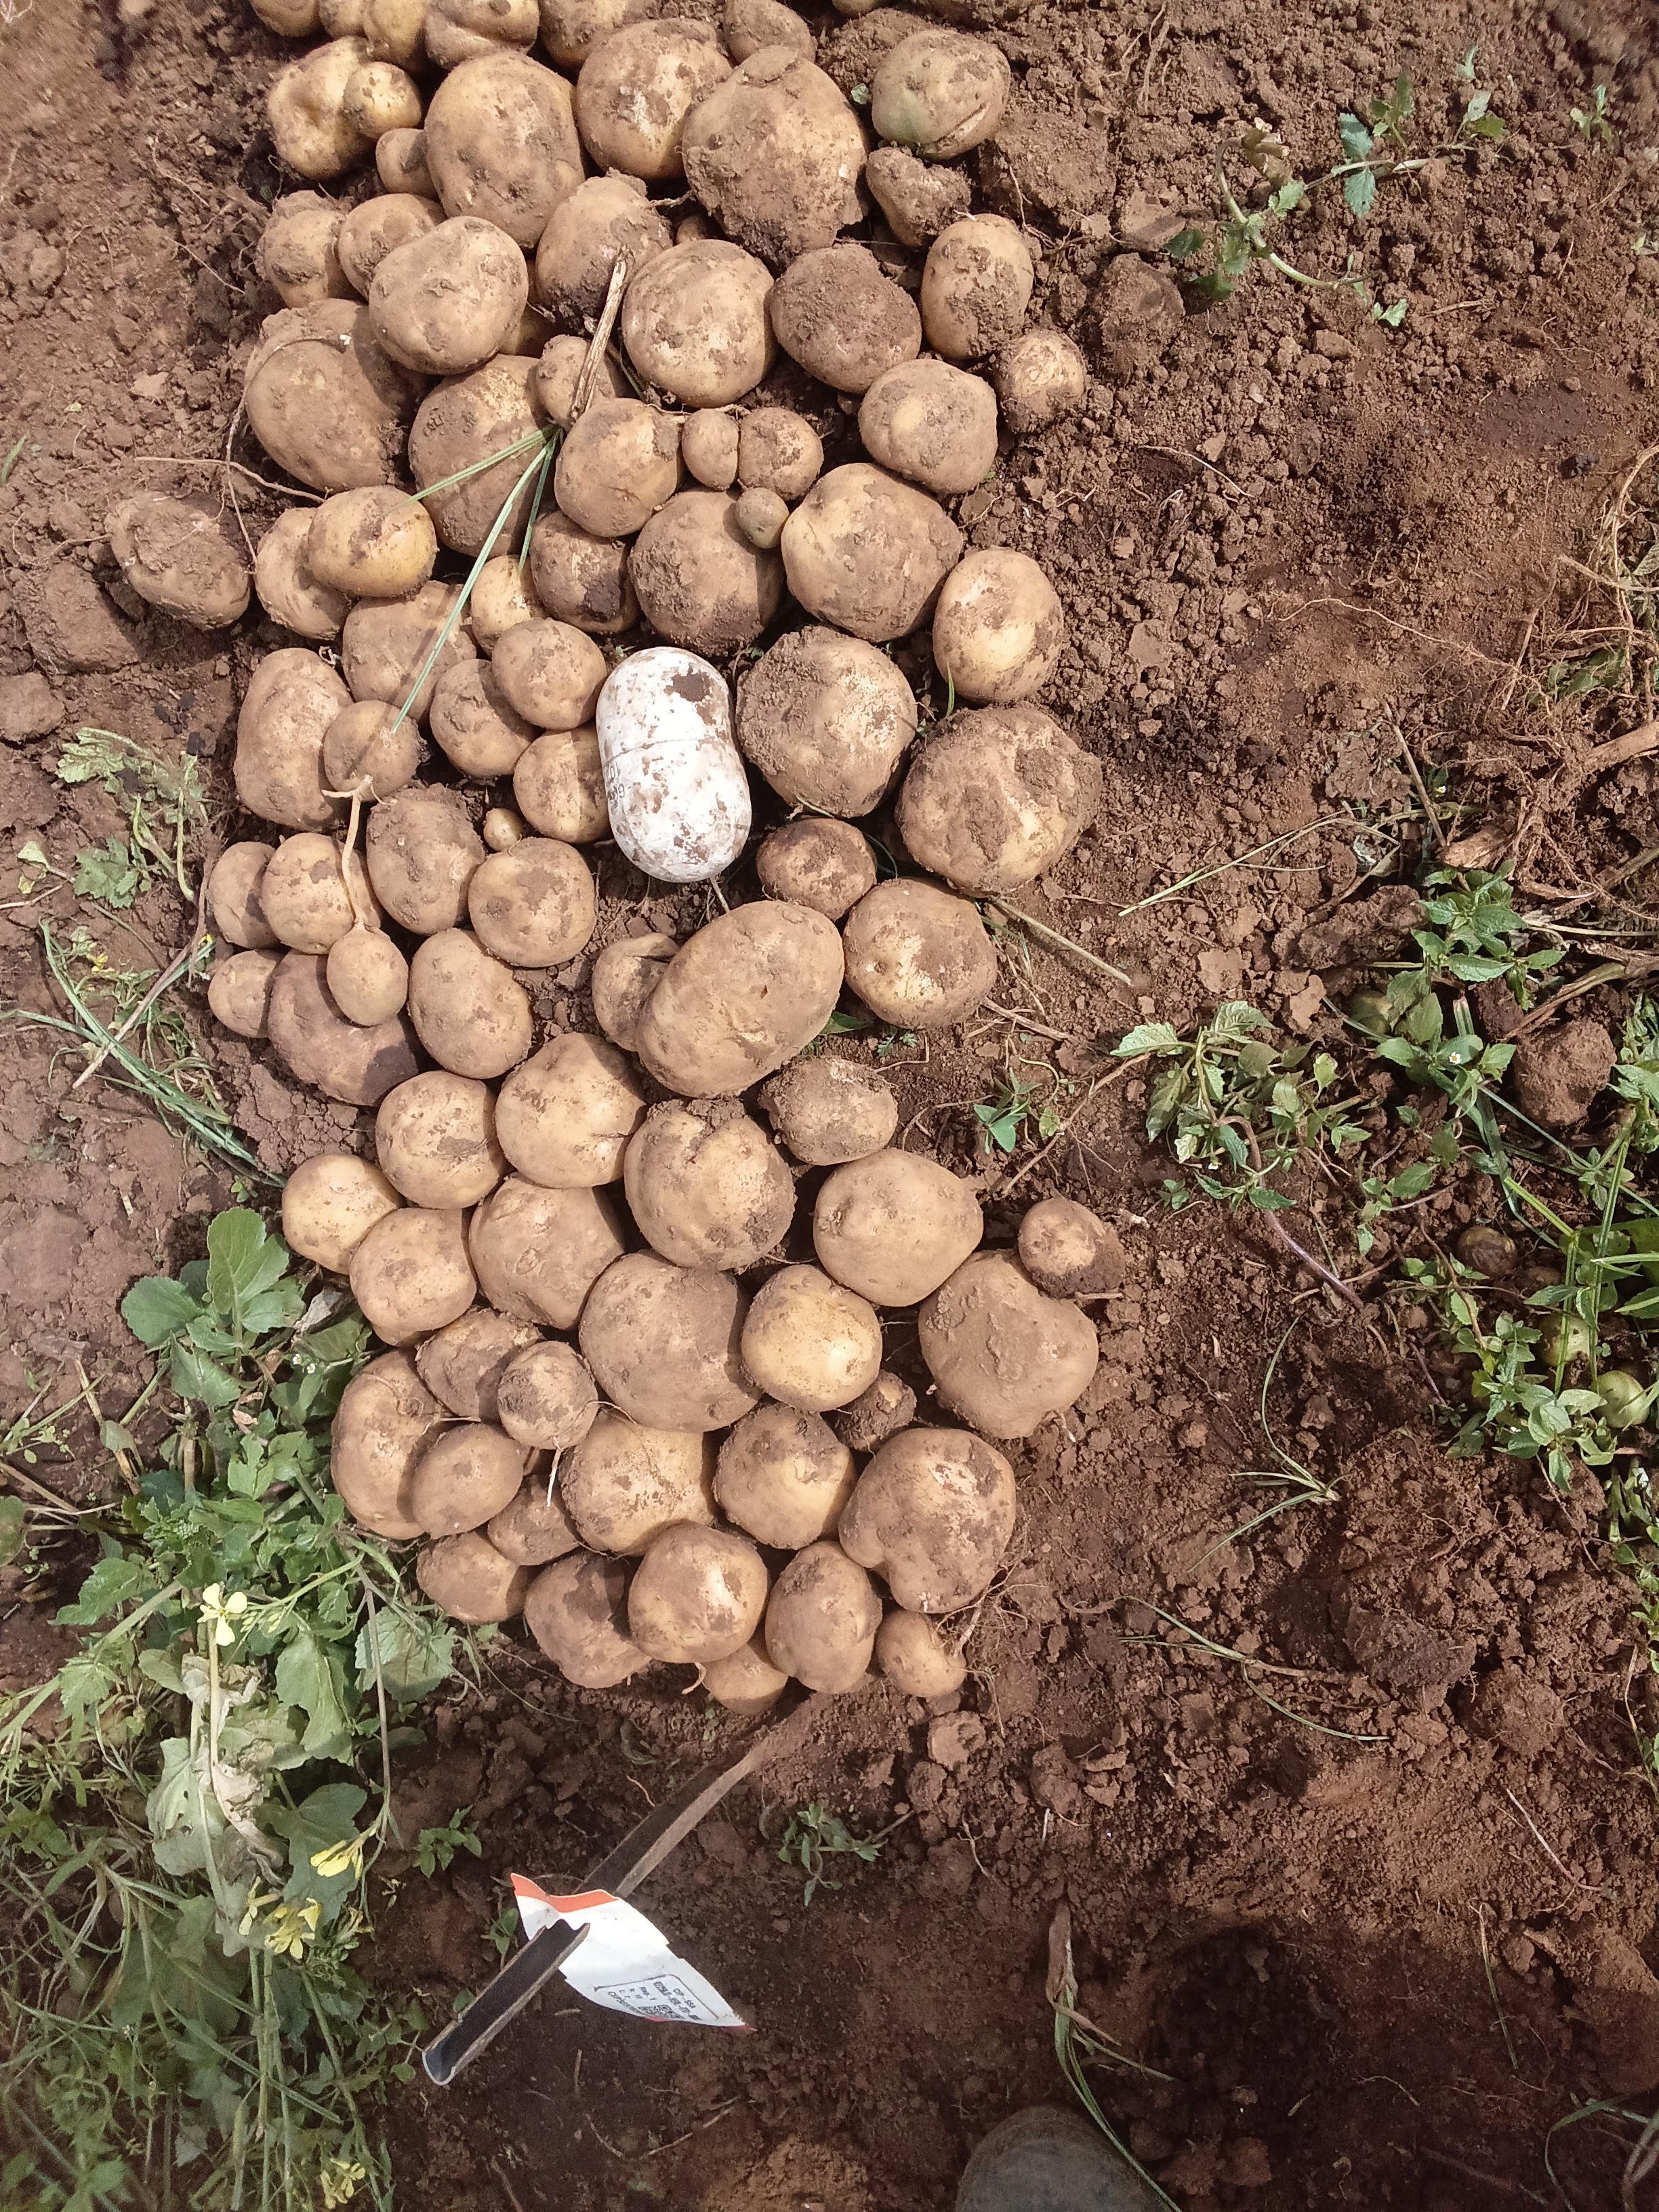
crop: potato
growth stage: harvest
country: Kenya
